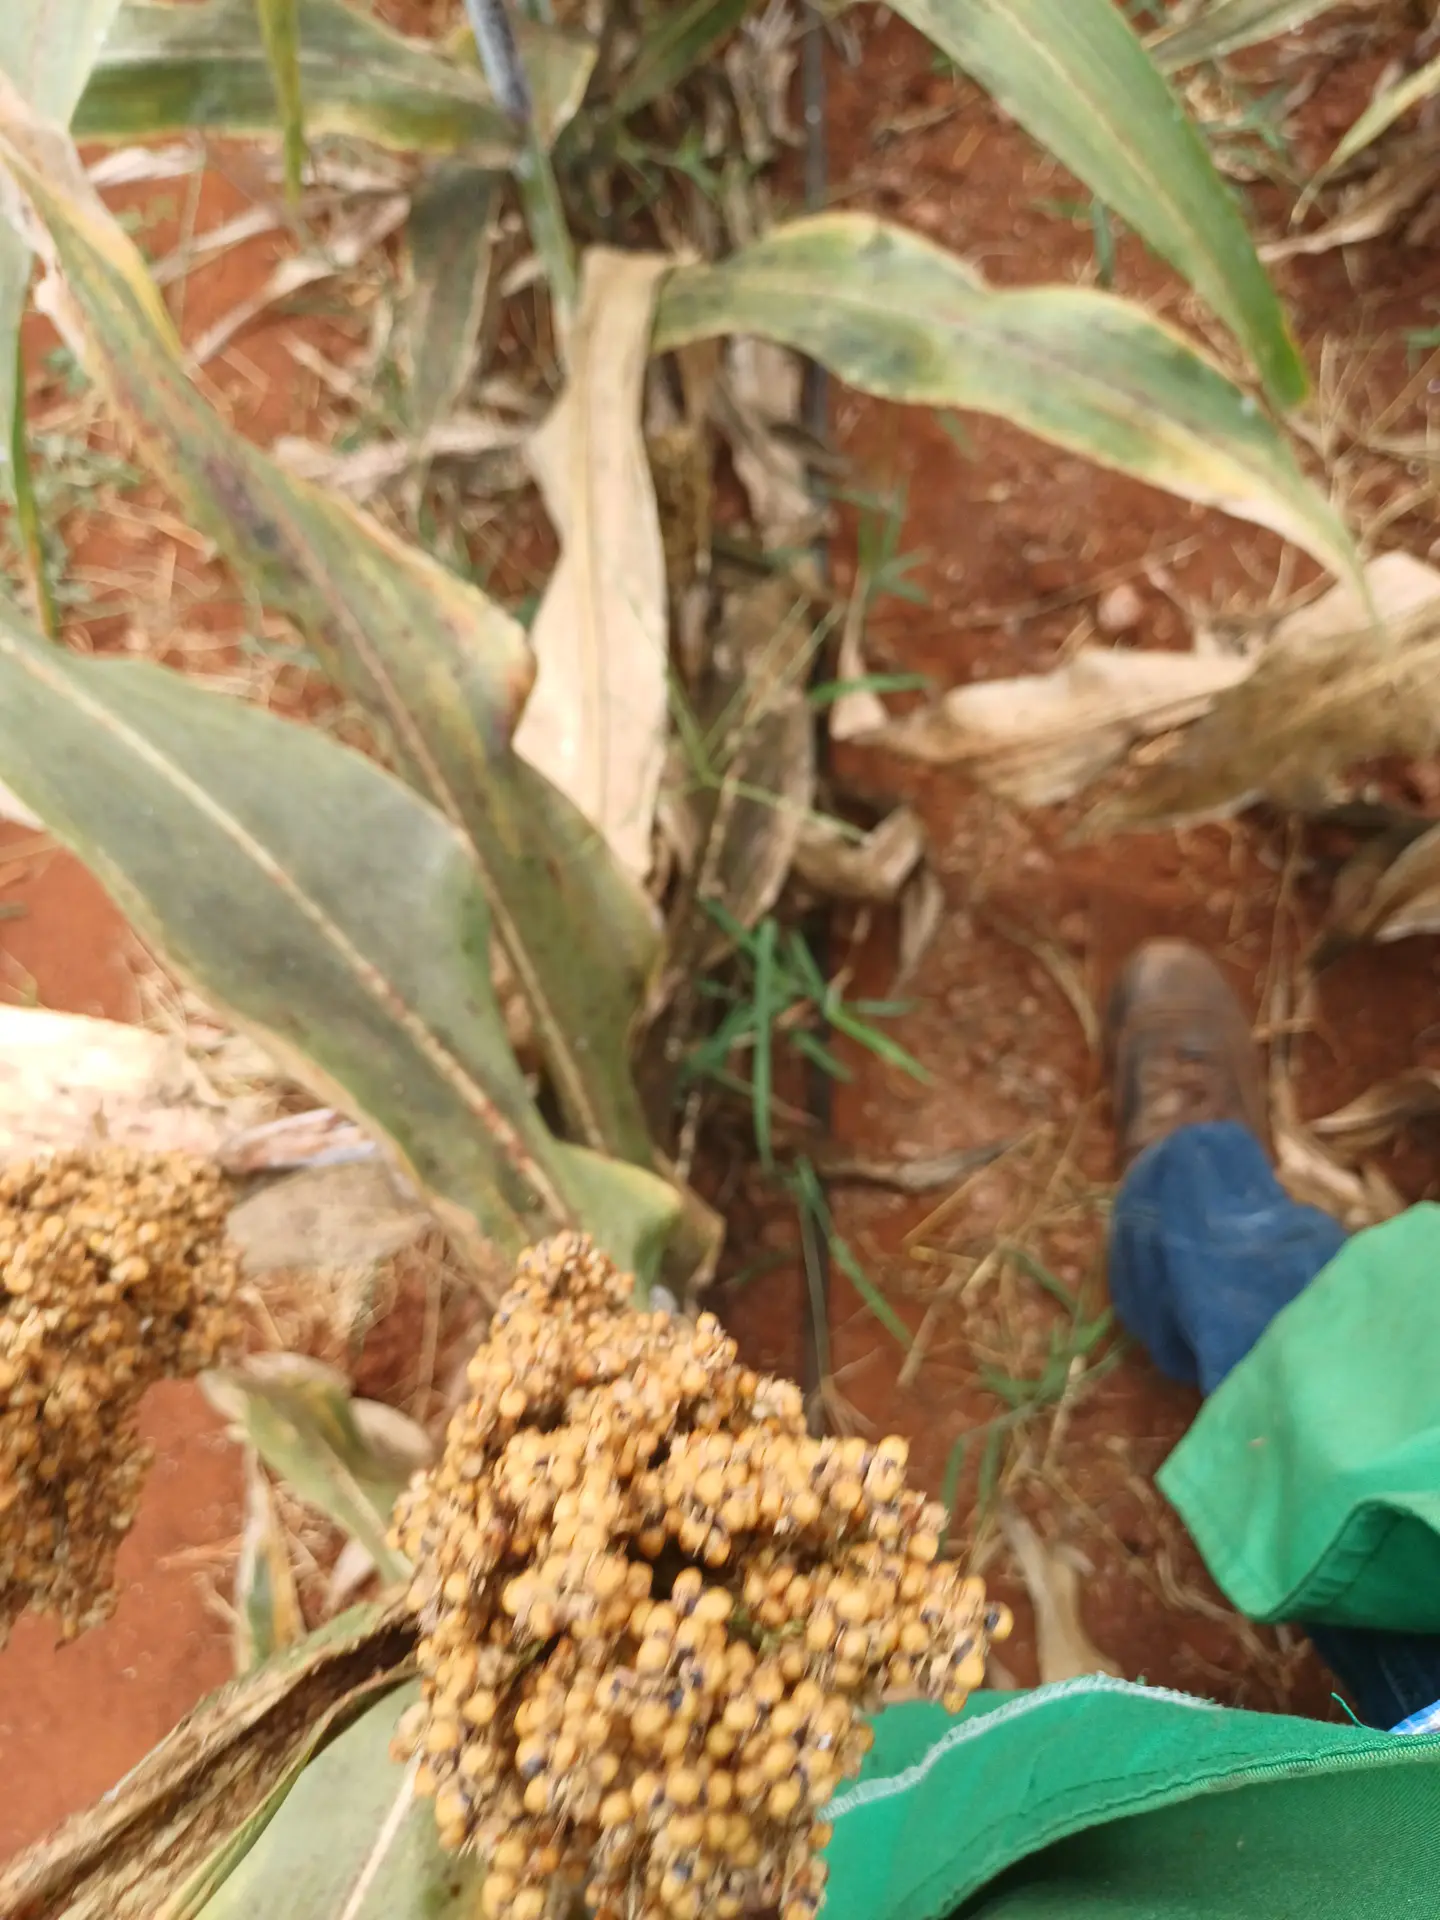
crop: sorghum
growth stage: maturity
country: Kenya
